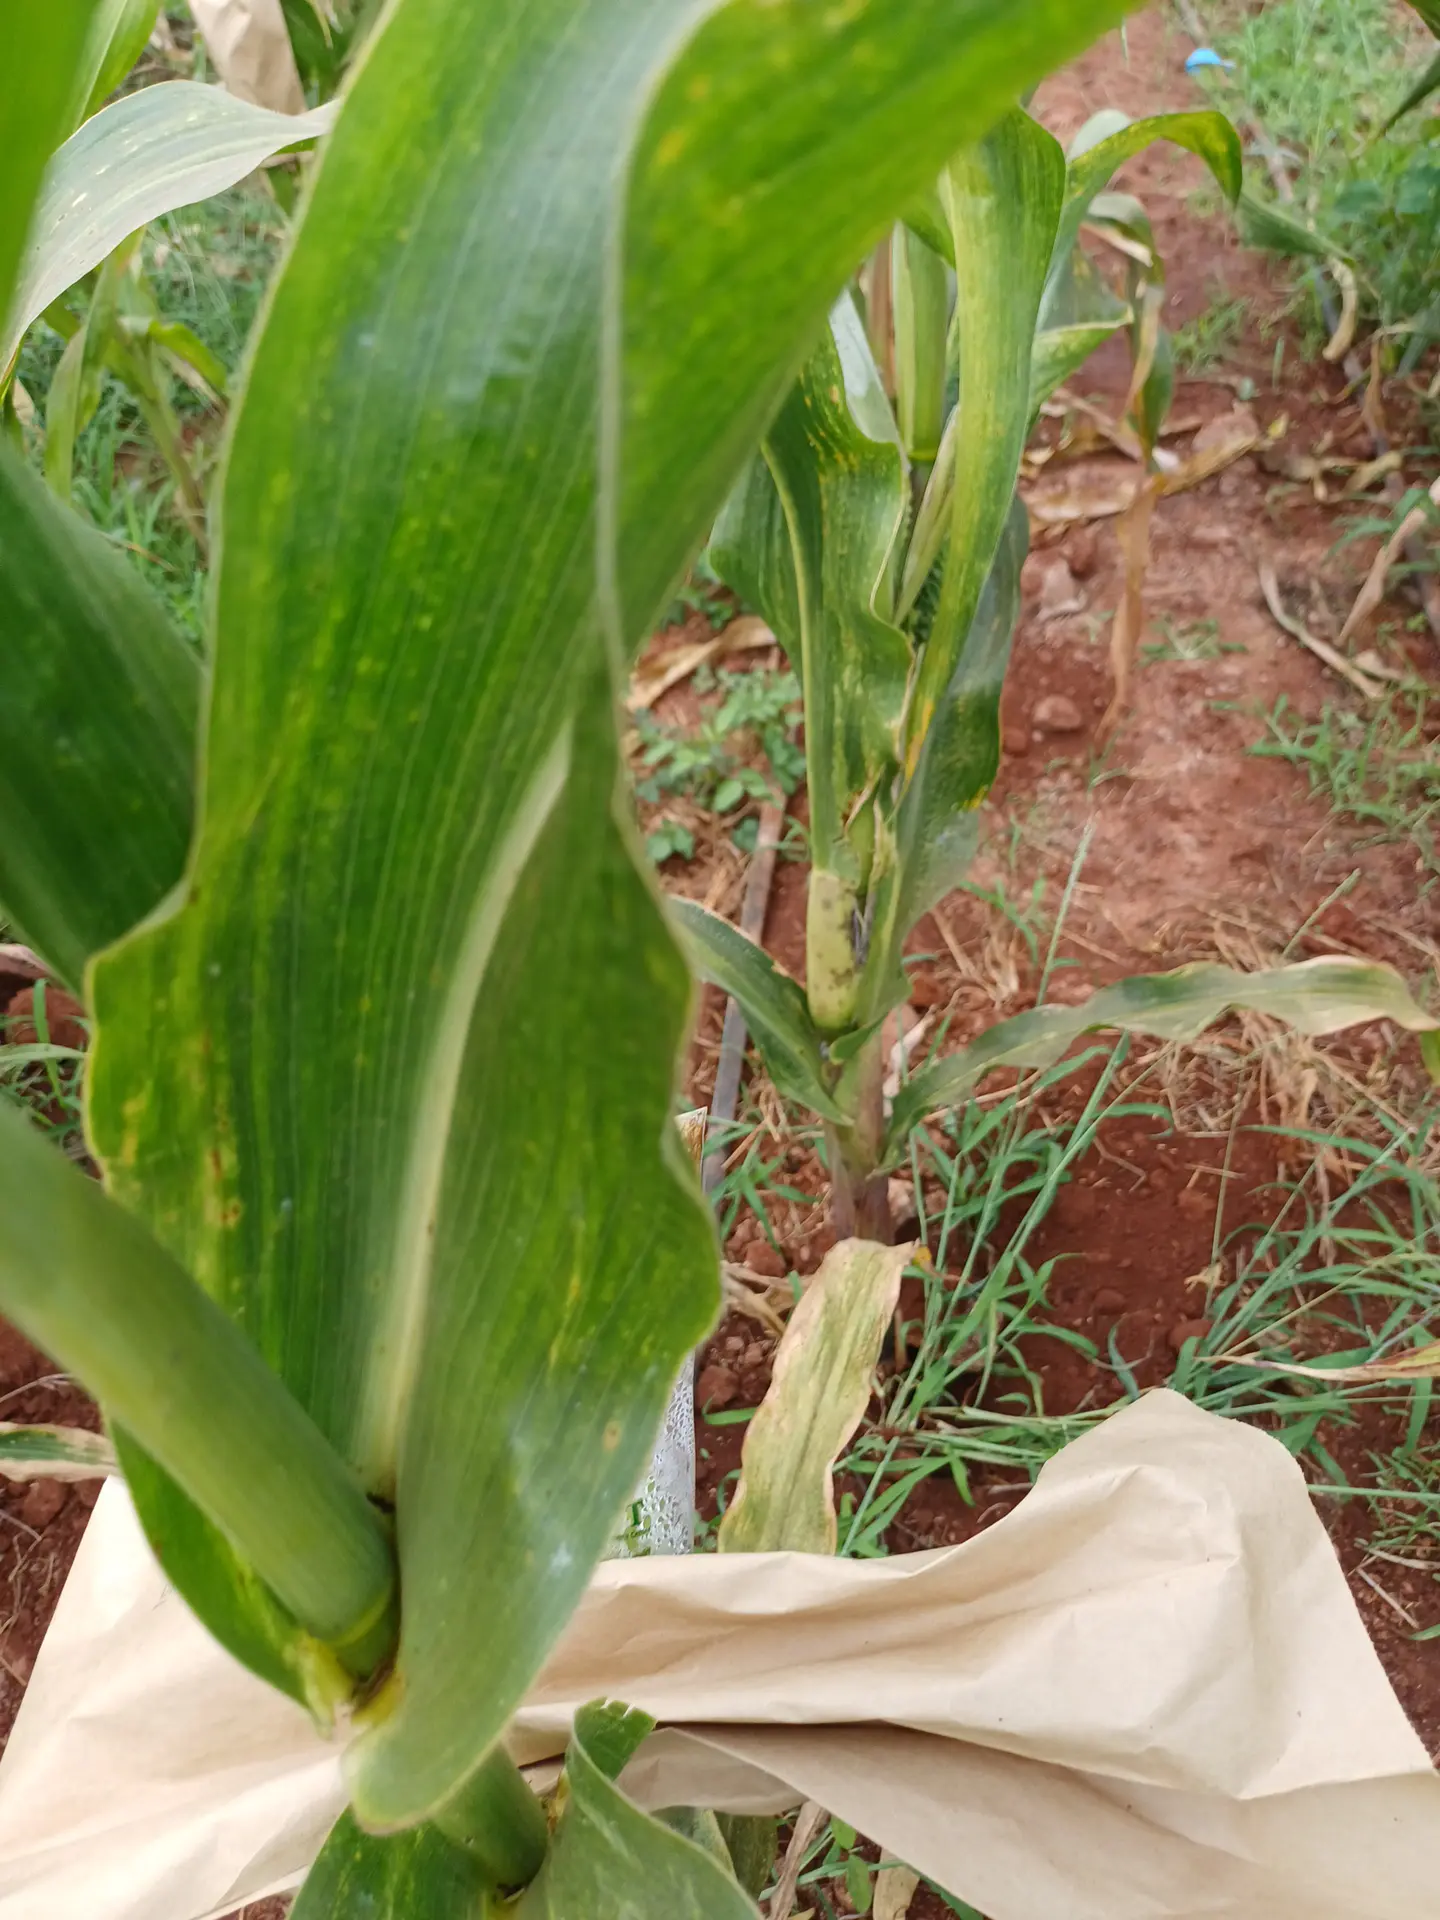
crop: maize
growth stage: flowering
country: Kenya
